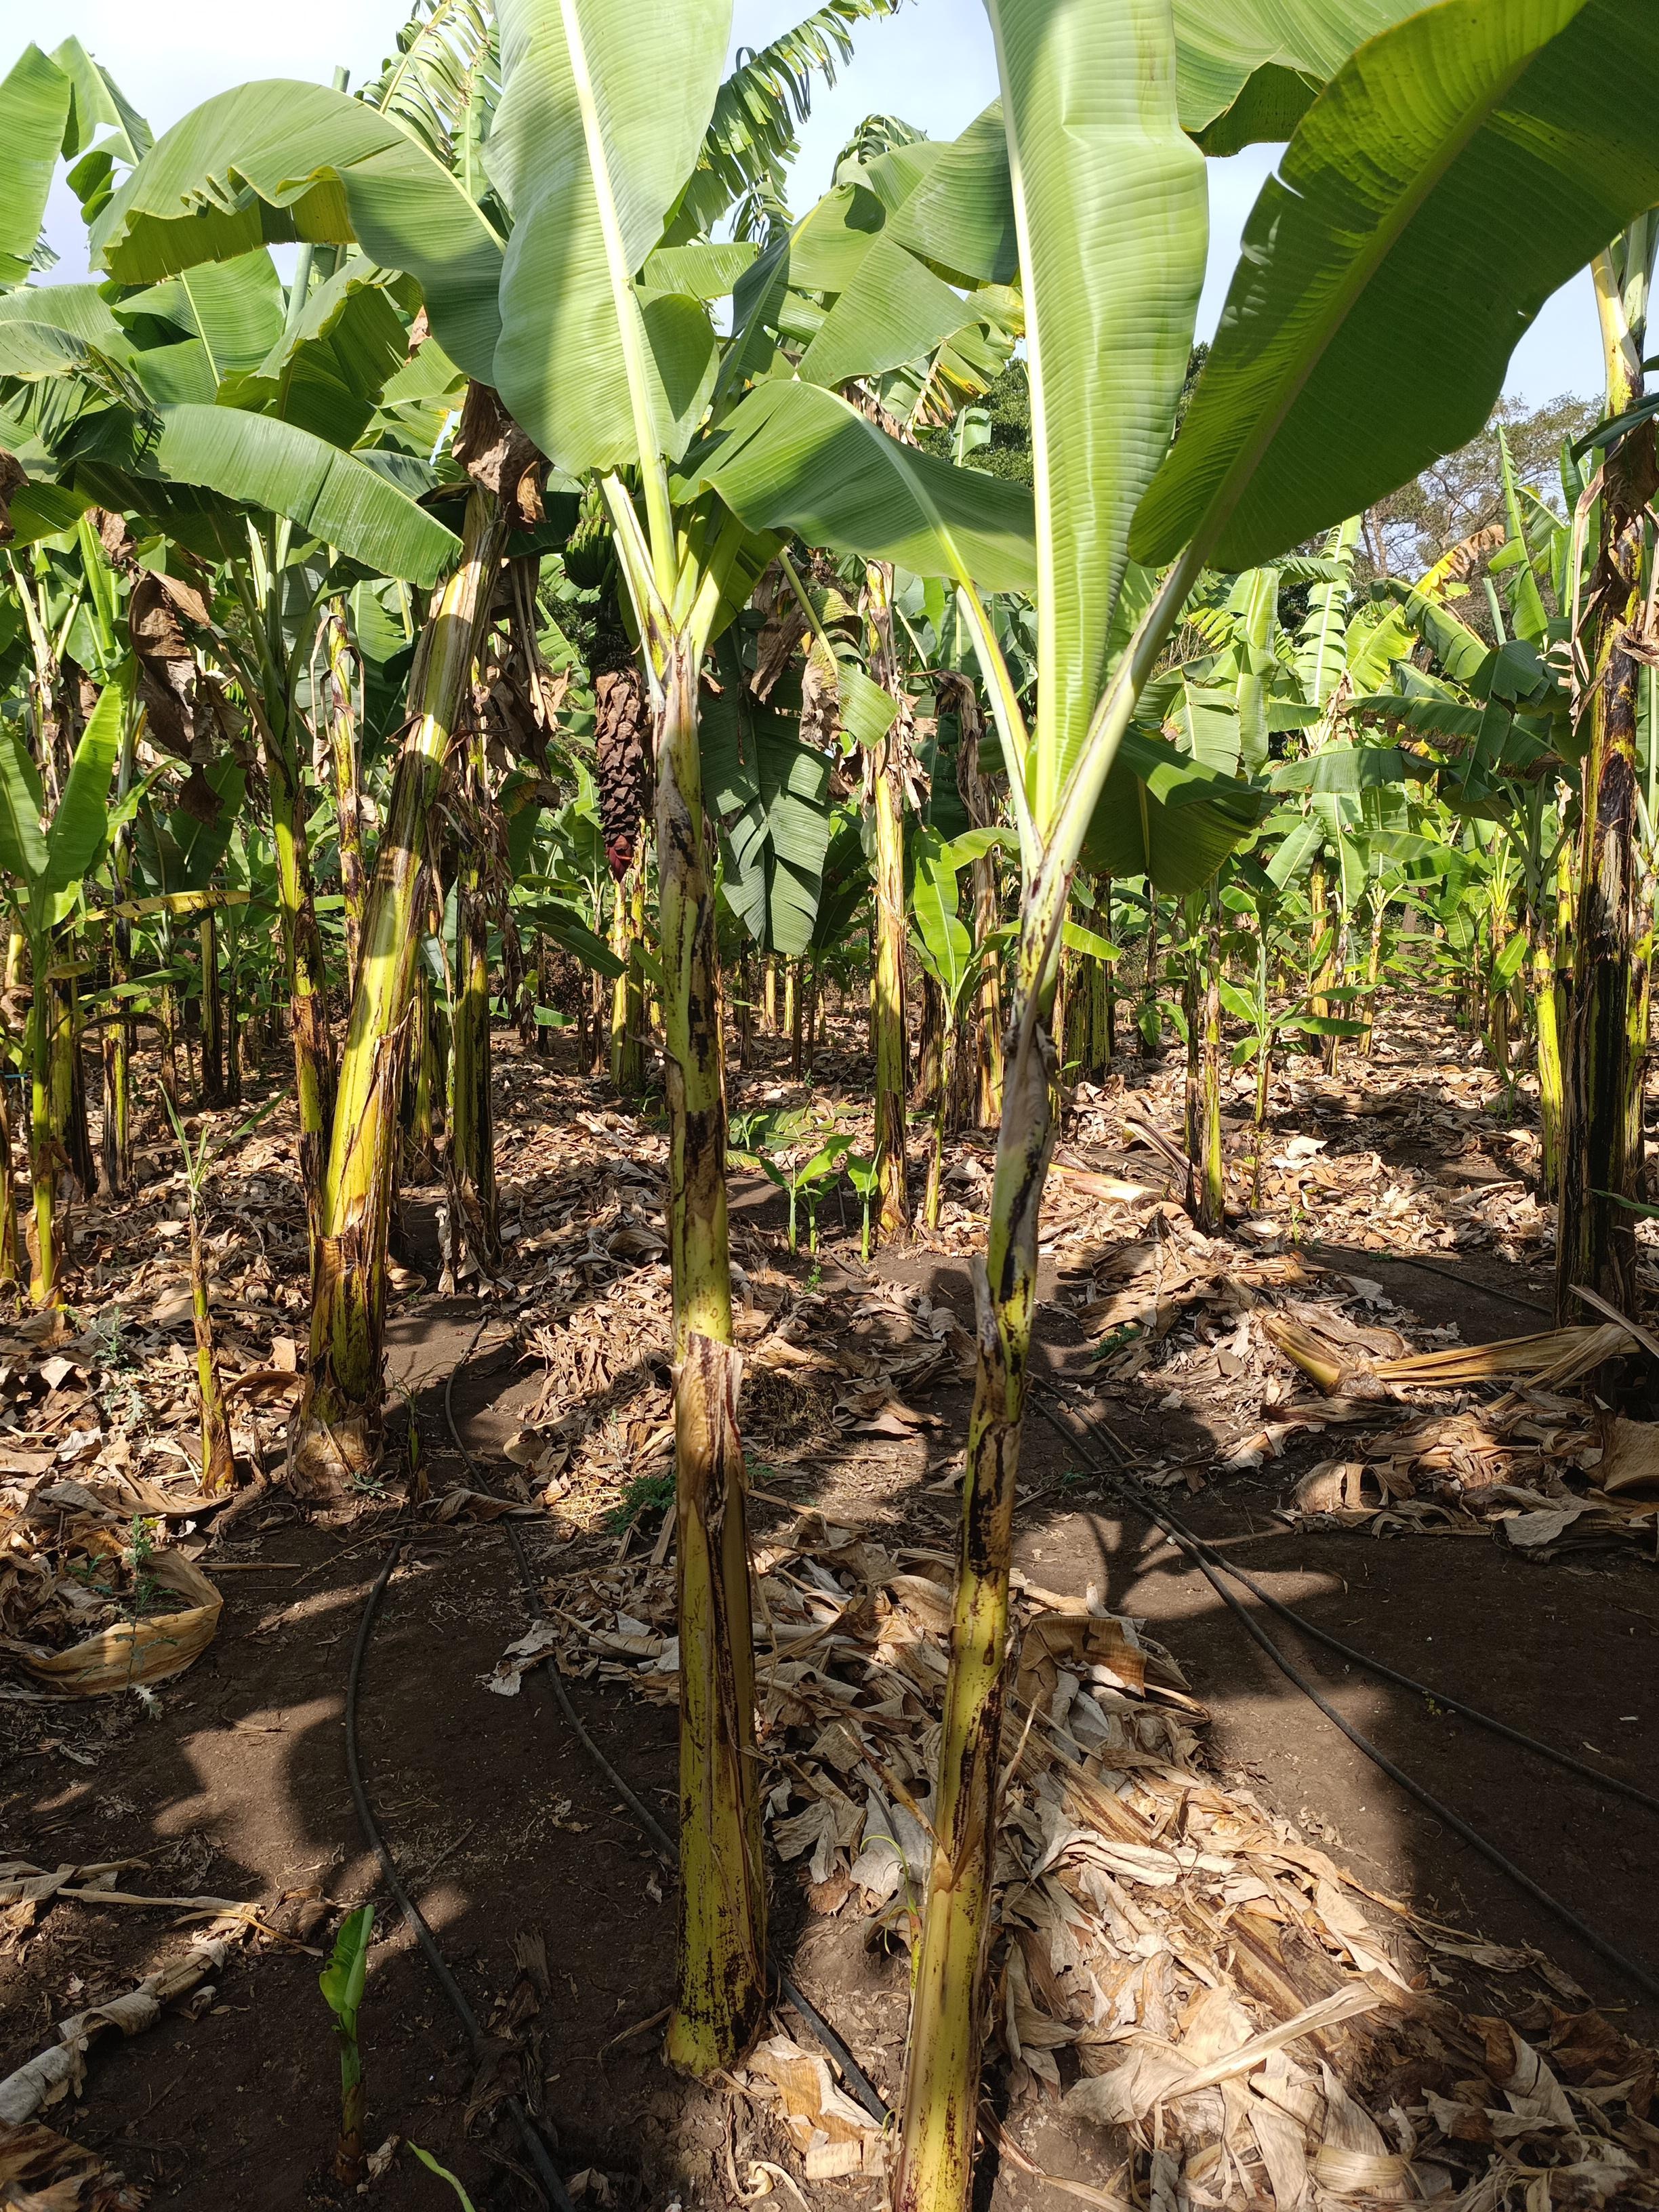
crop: banana
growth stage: vegetative
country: Tanzania
